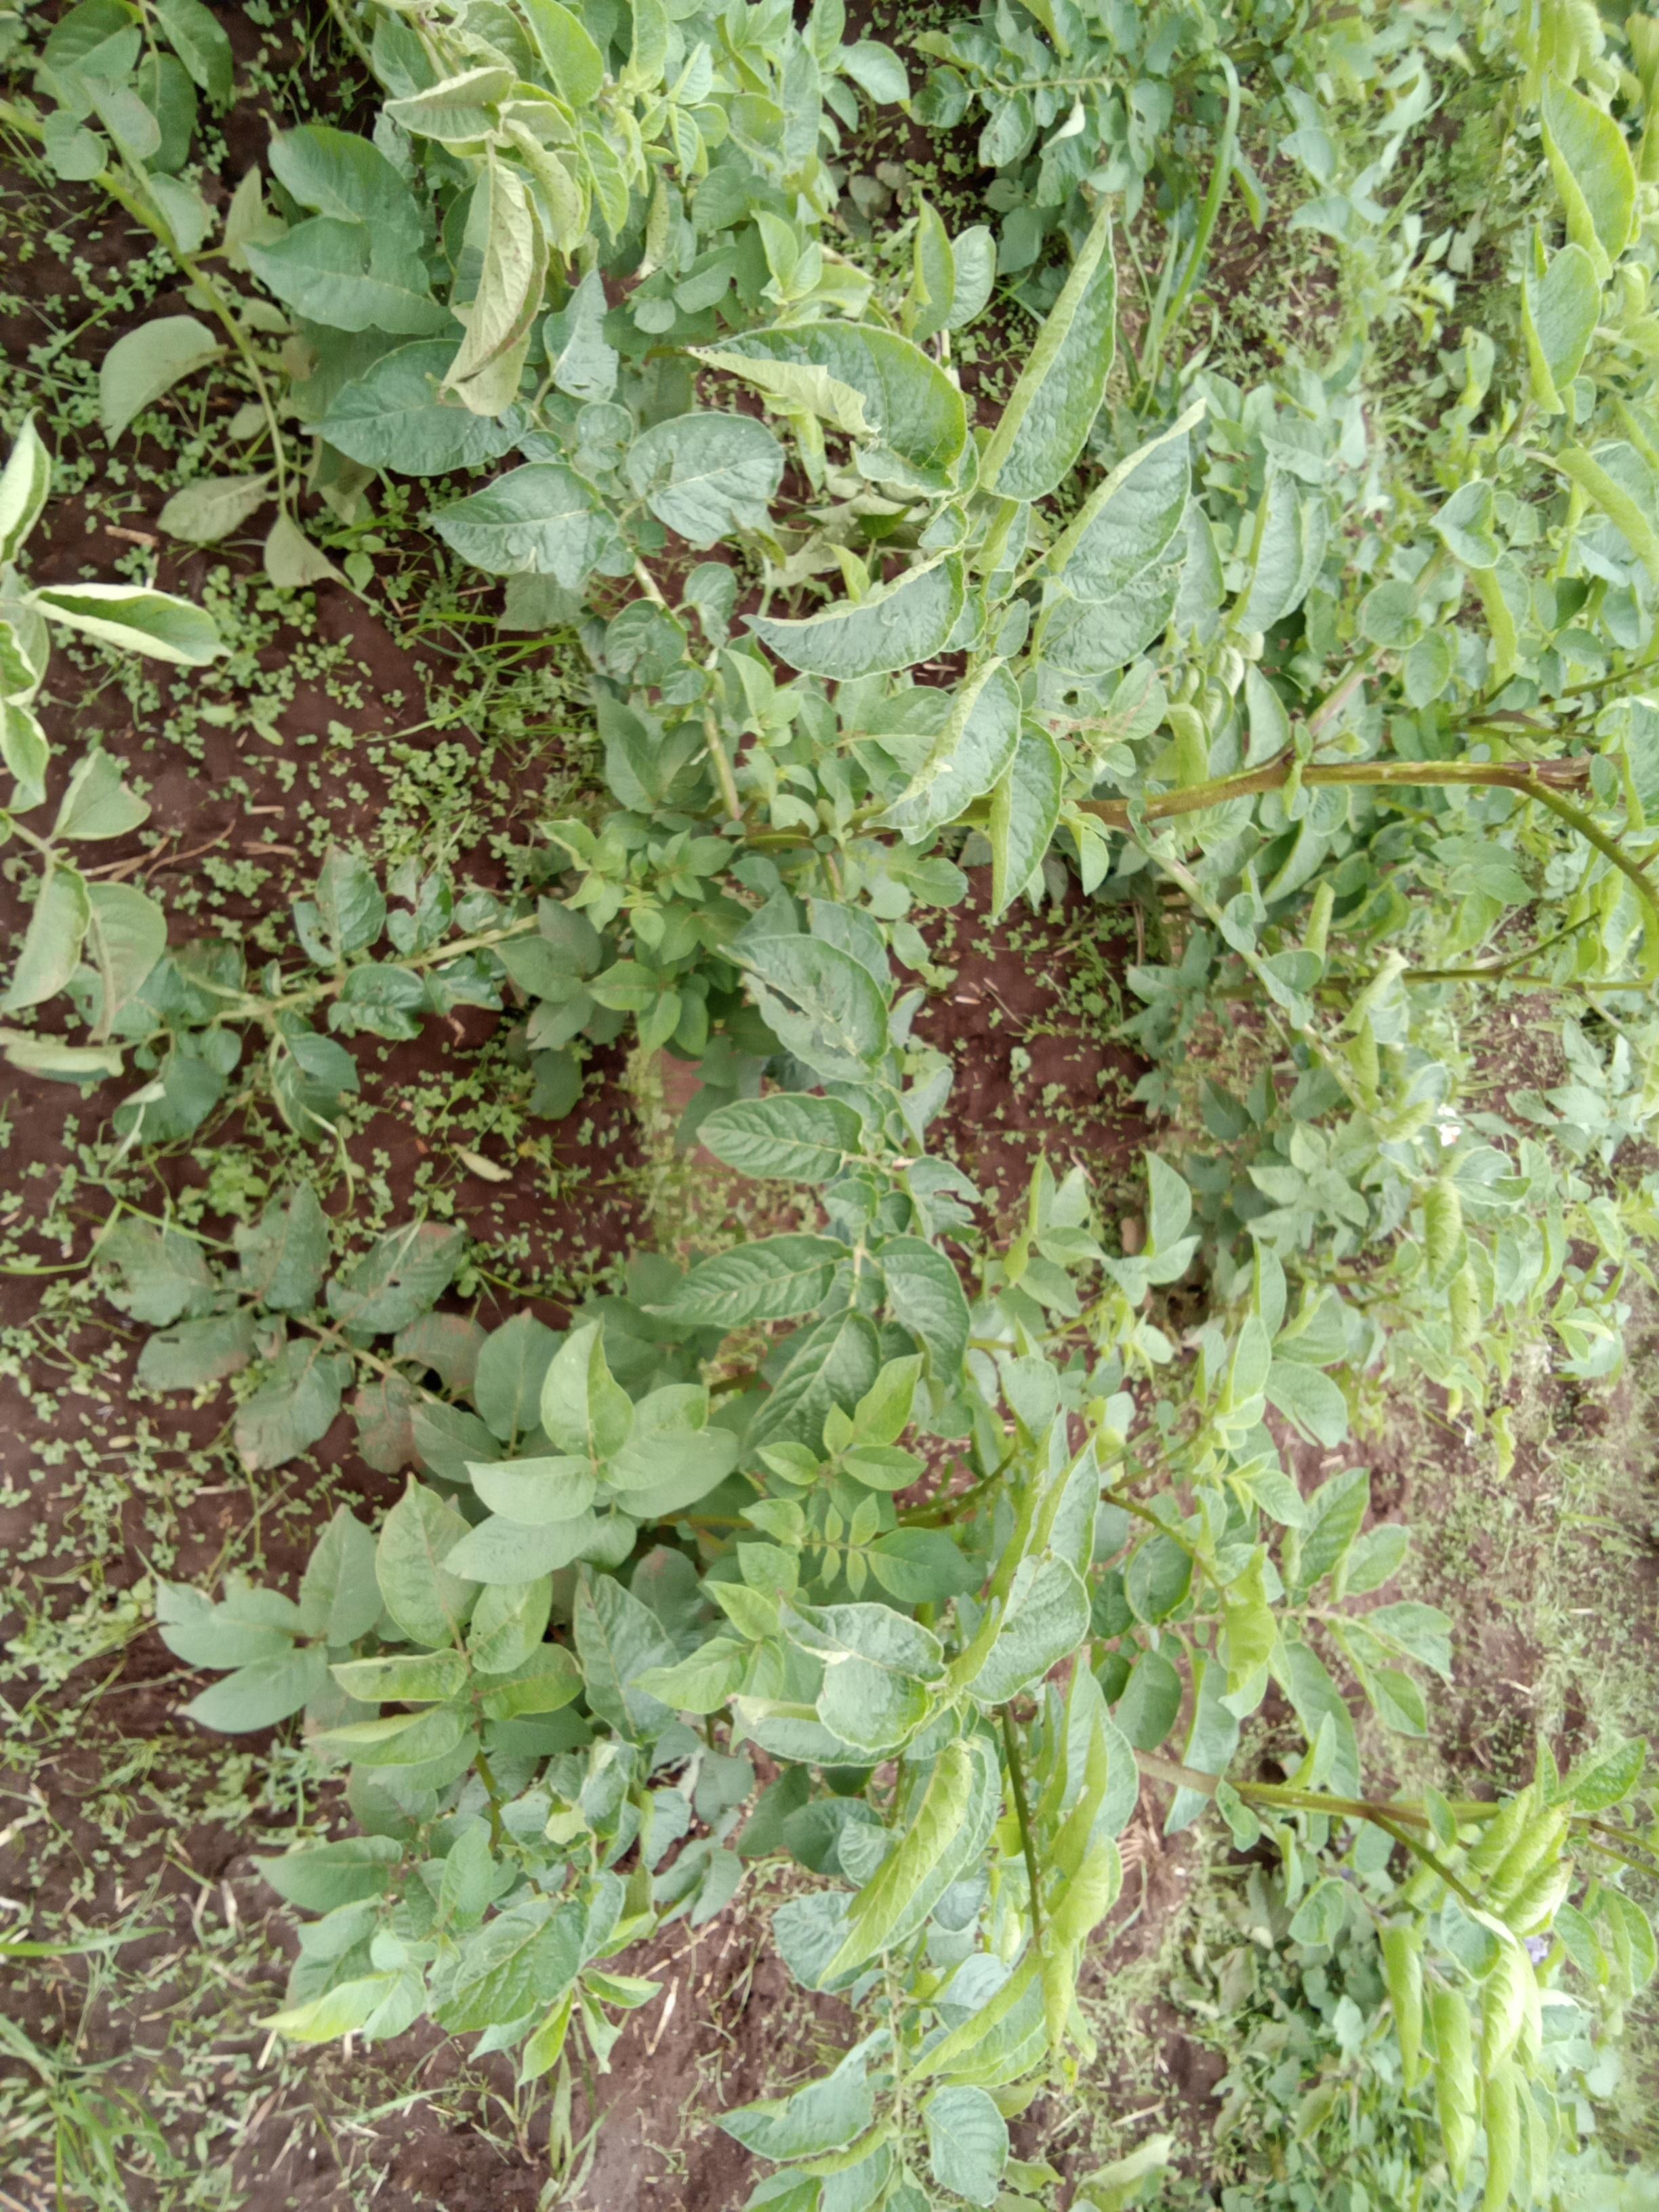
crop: potato
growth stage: flowering
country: Kenya
